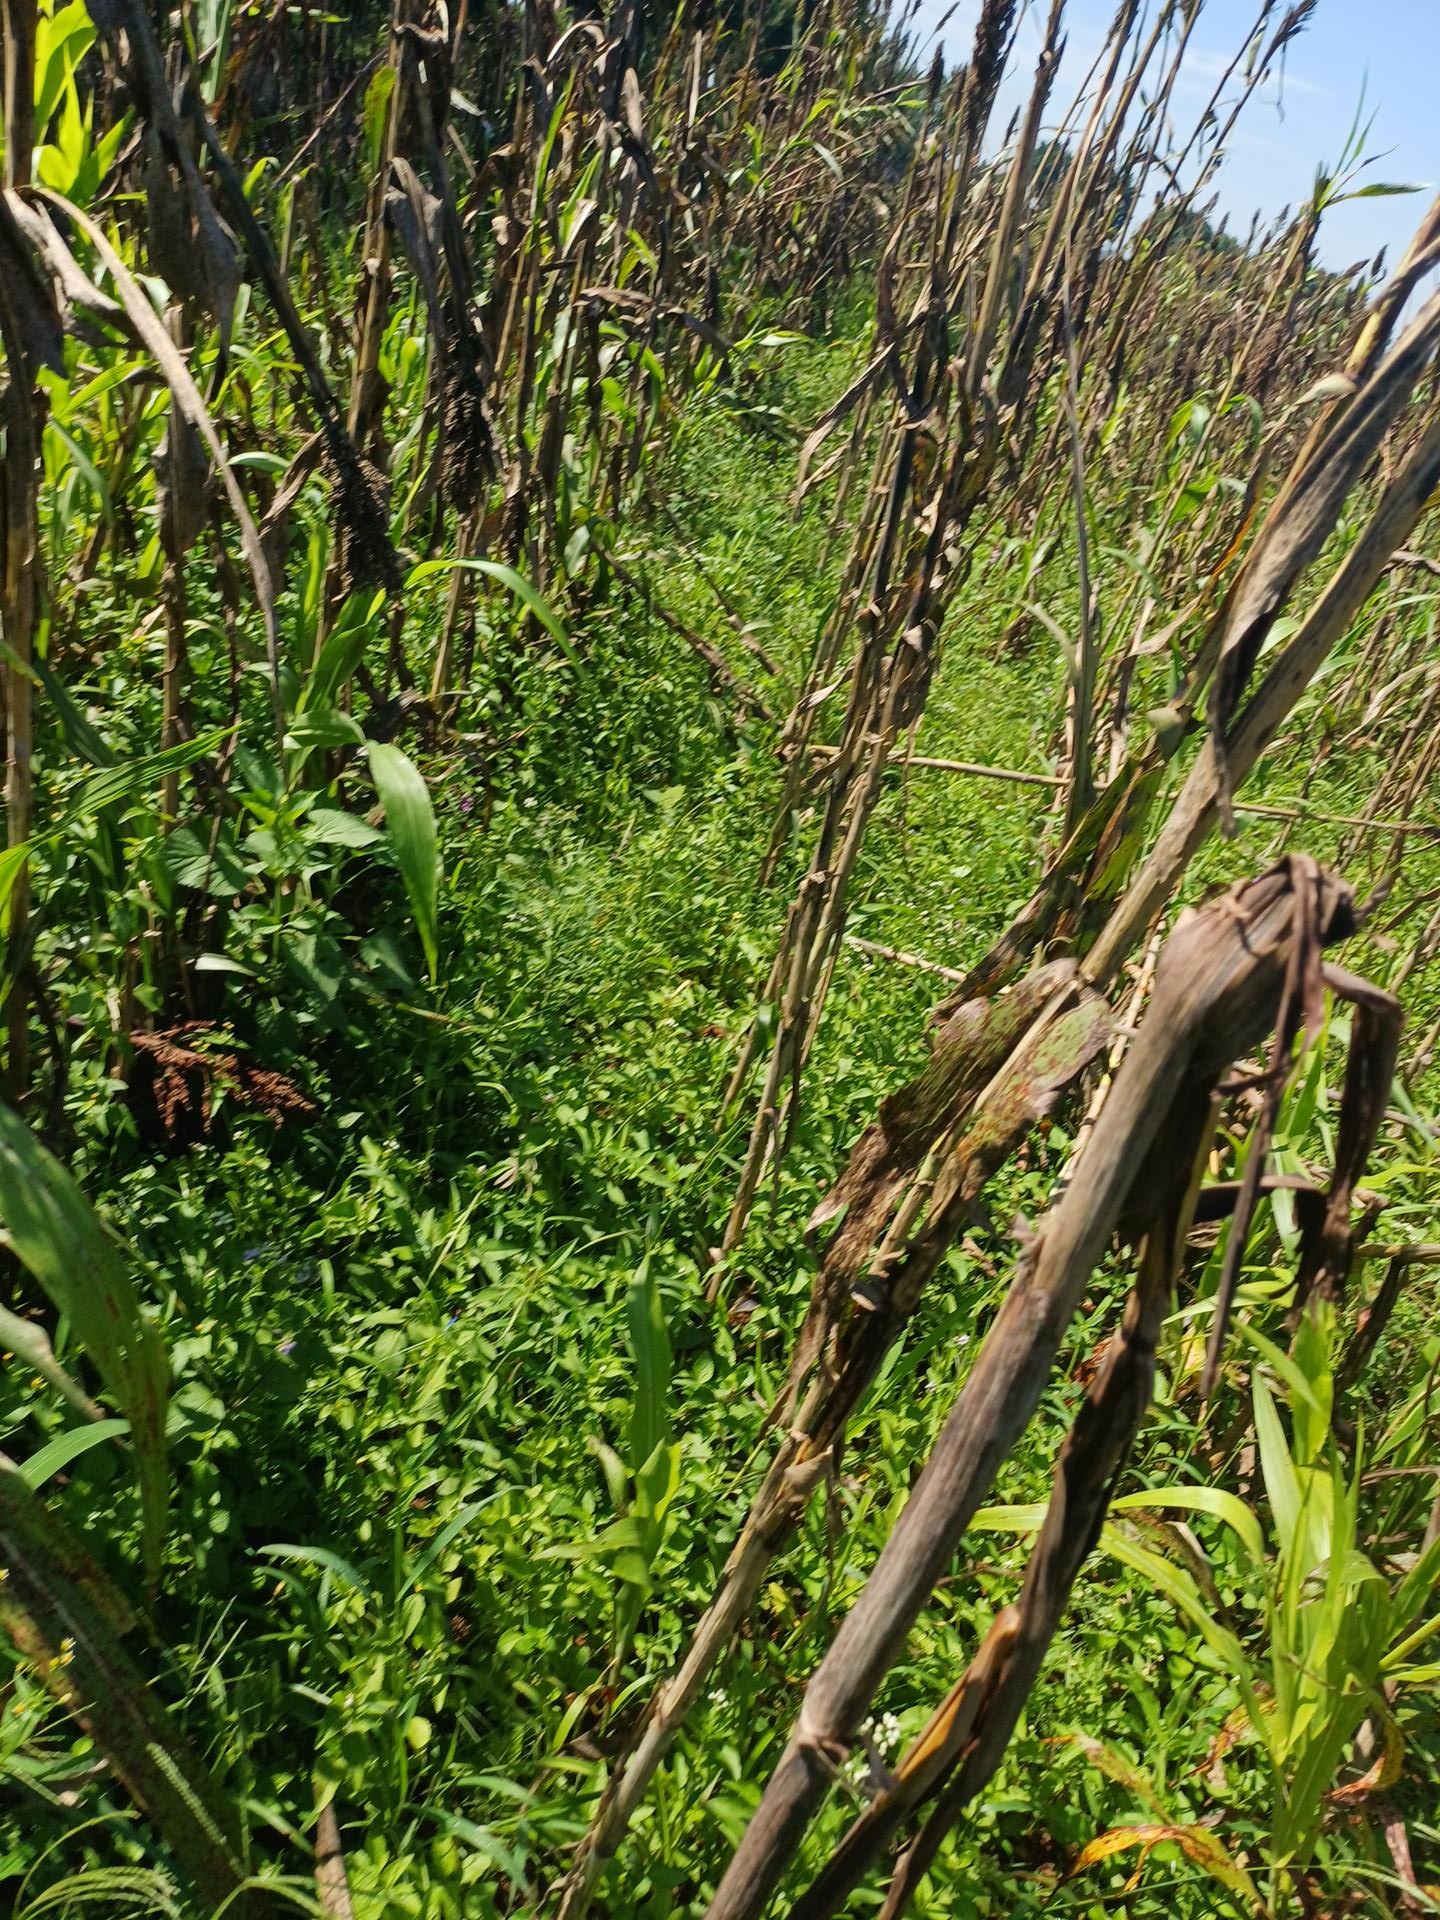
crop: sorghum
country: Kenya
